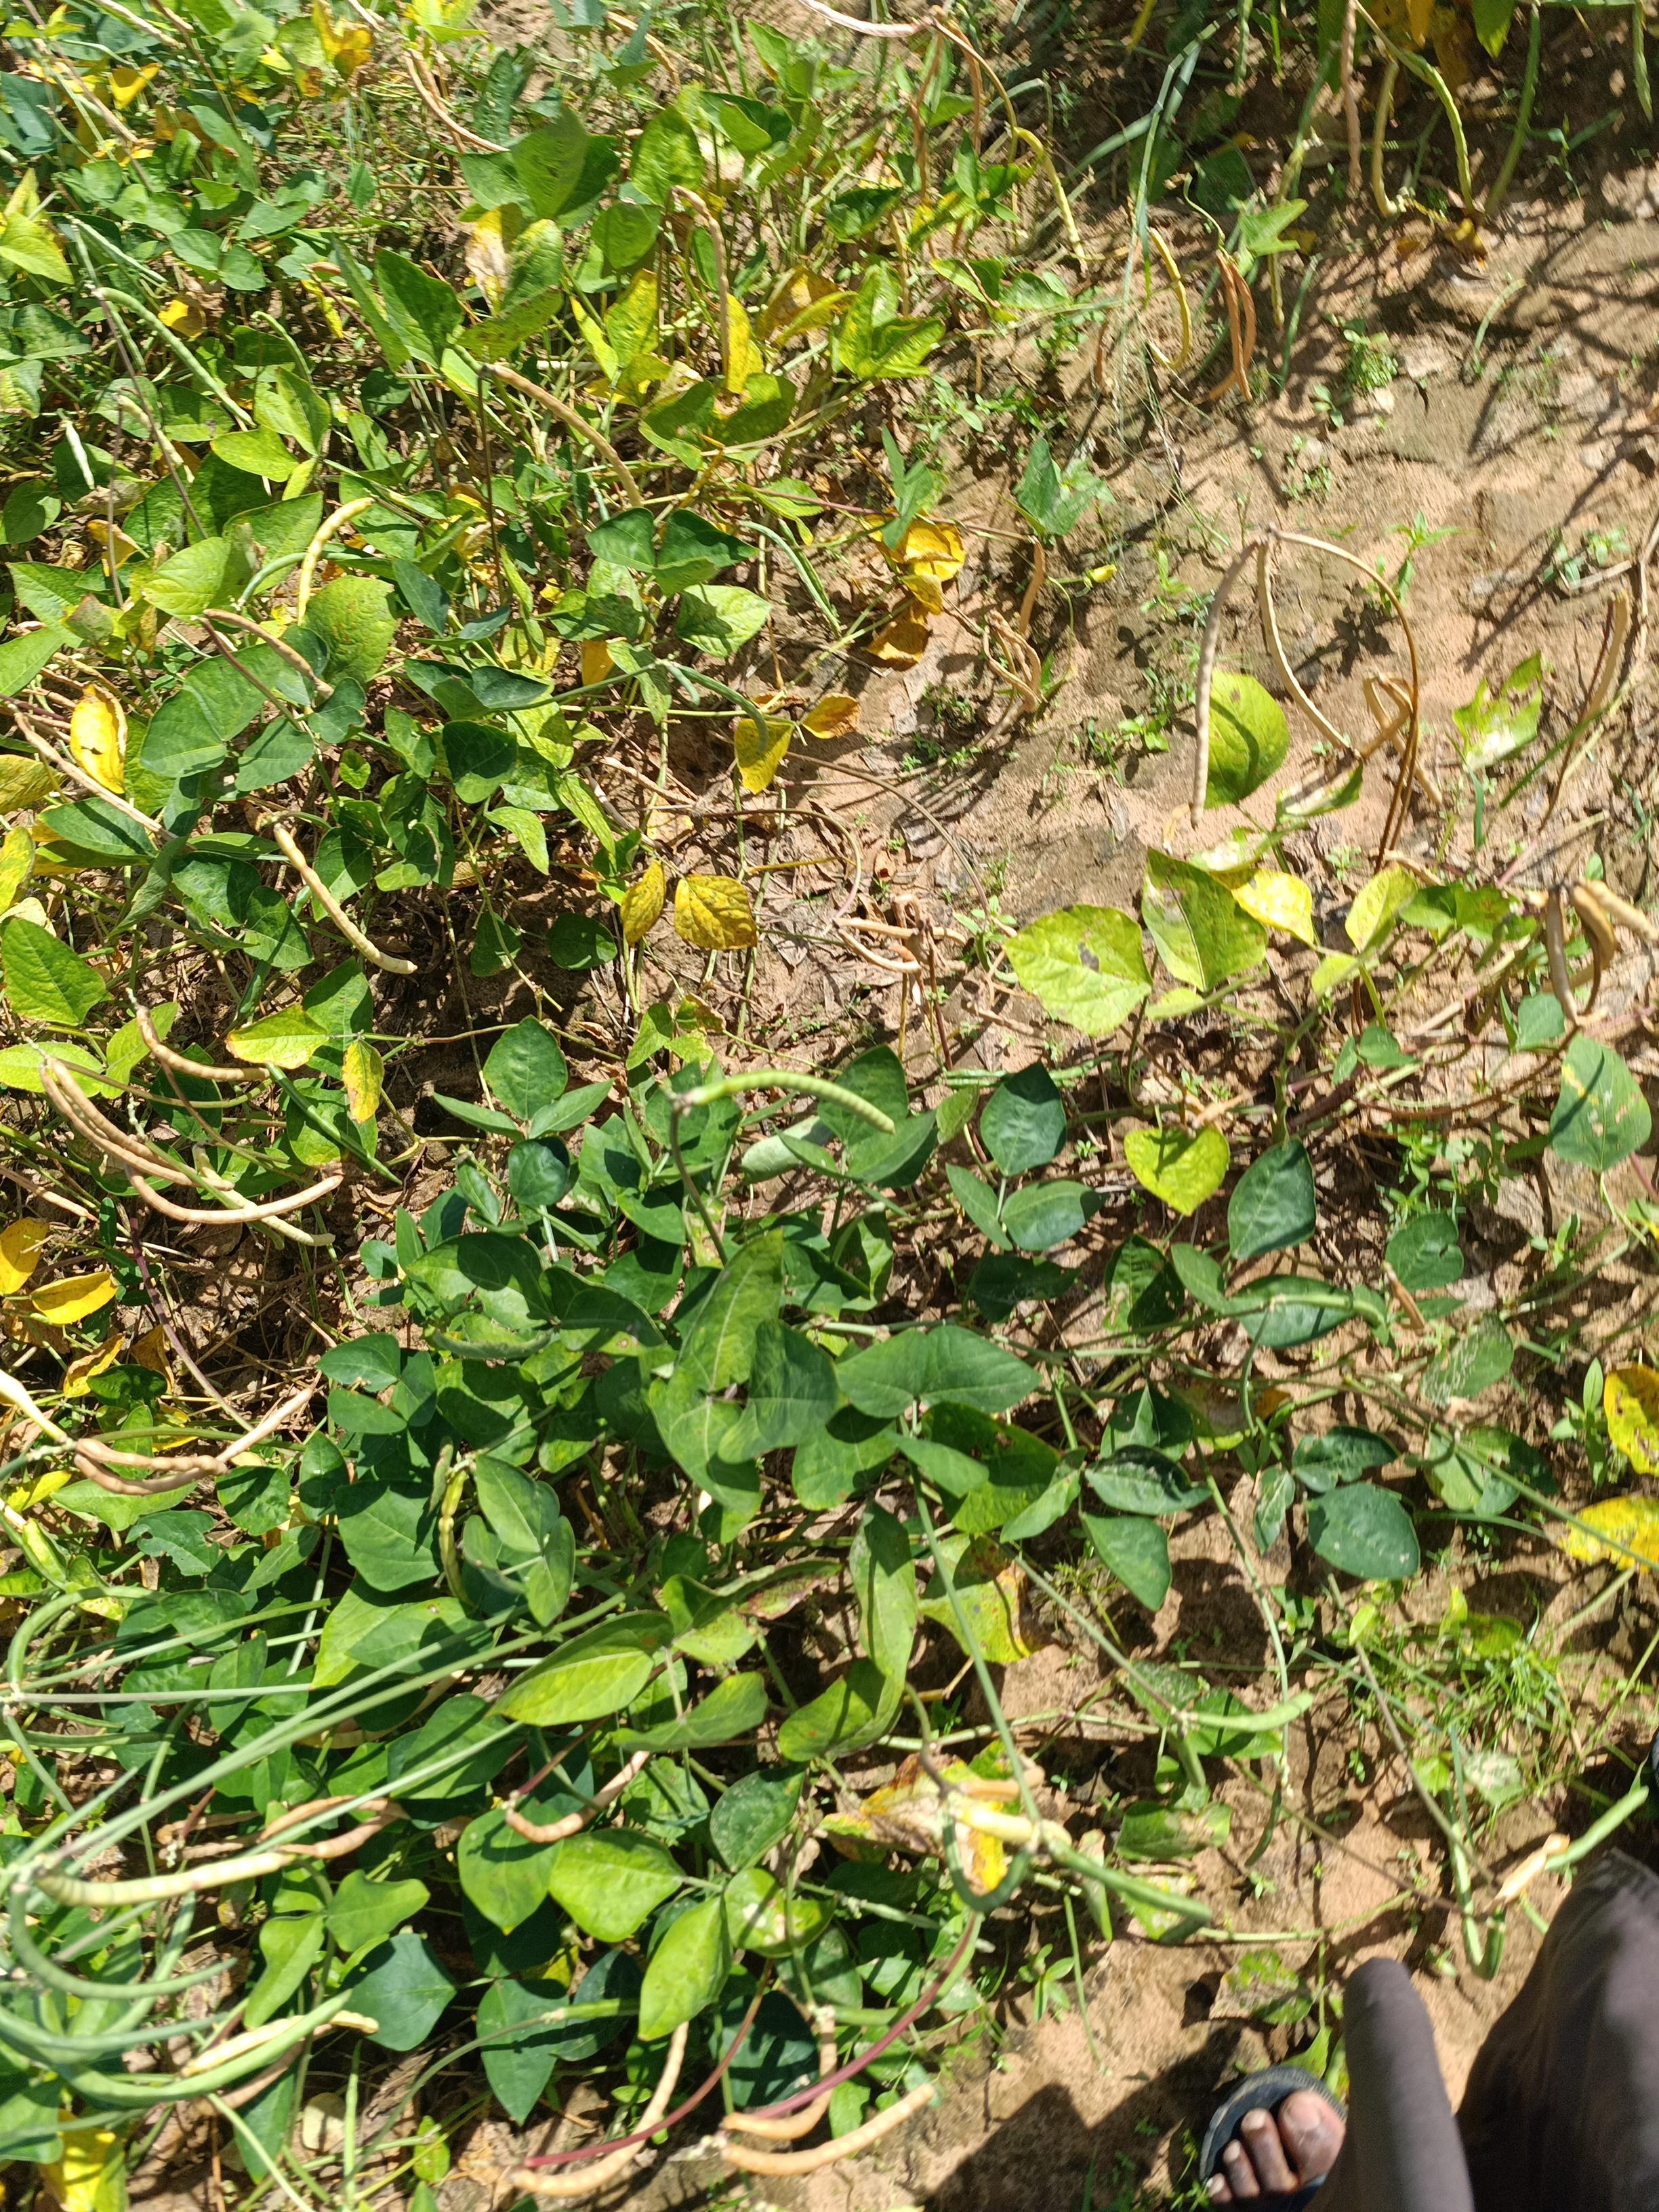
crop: cowpea
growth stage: maturity
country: Nigeria
